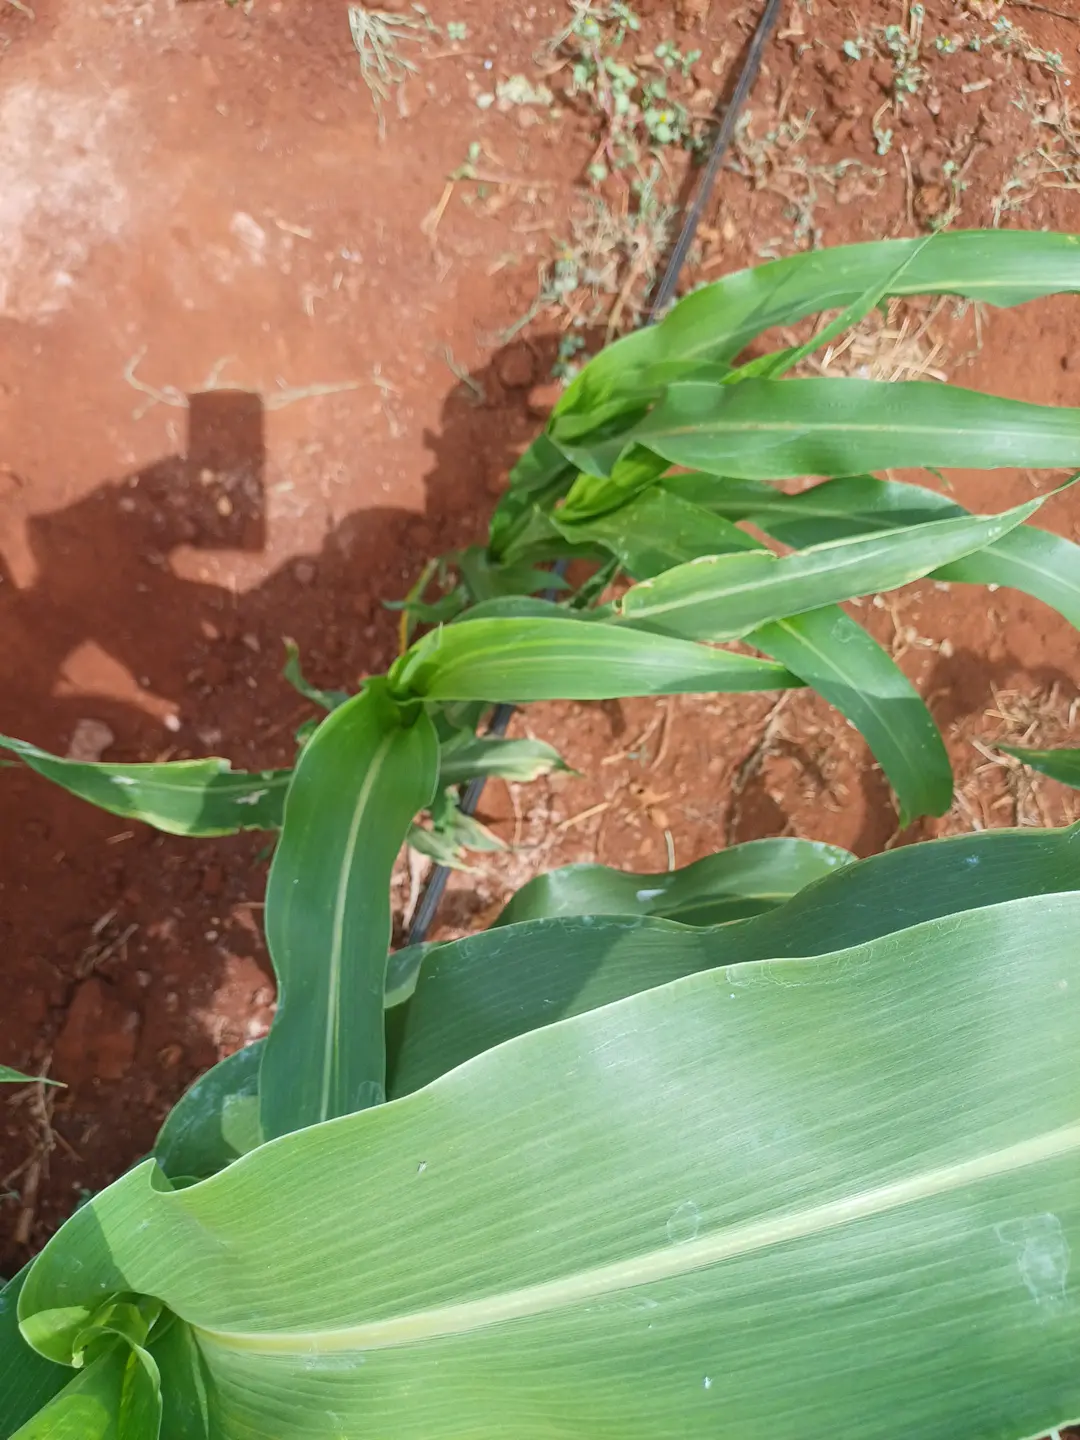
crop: sorghum
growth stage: heading tuber
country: Kenya
